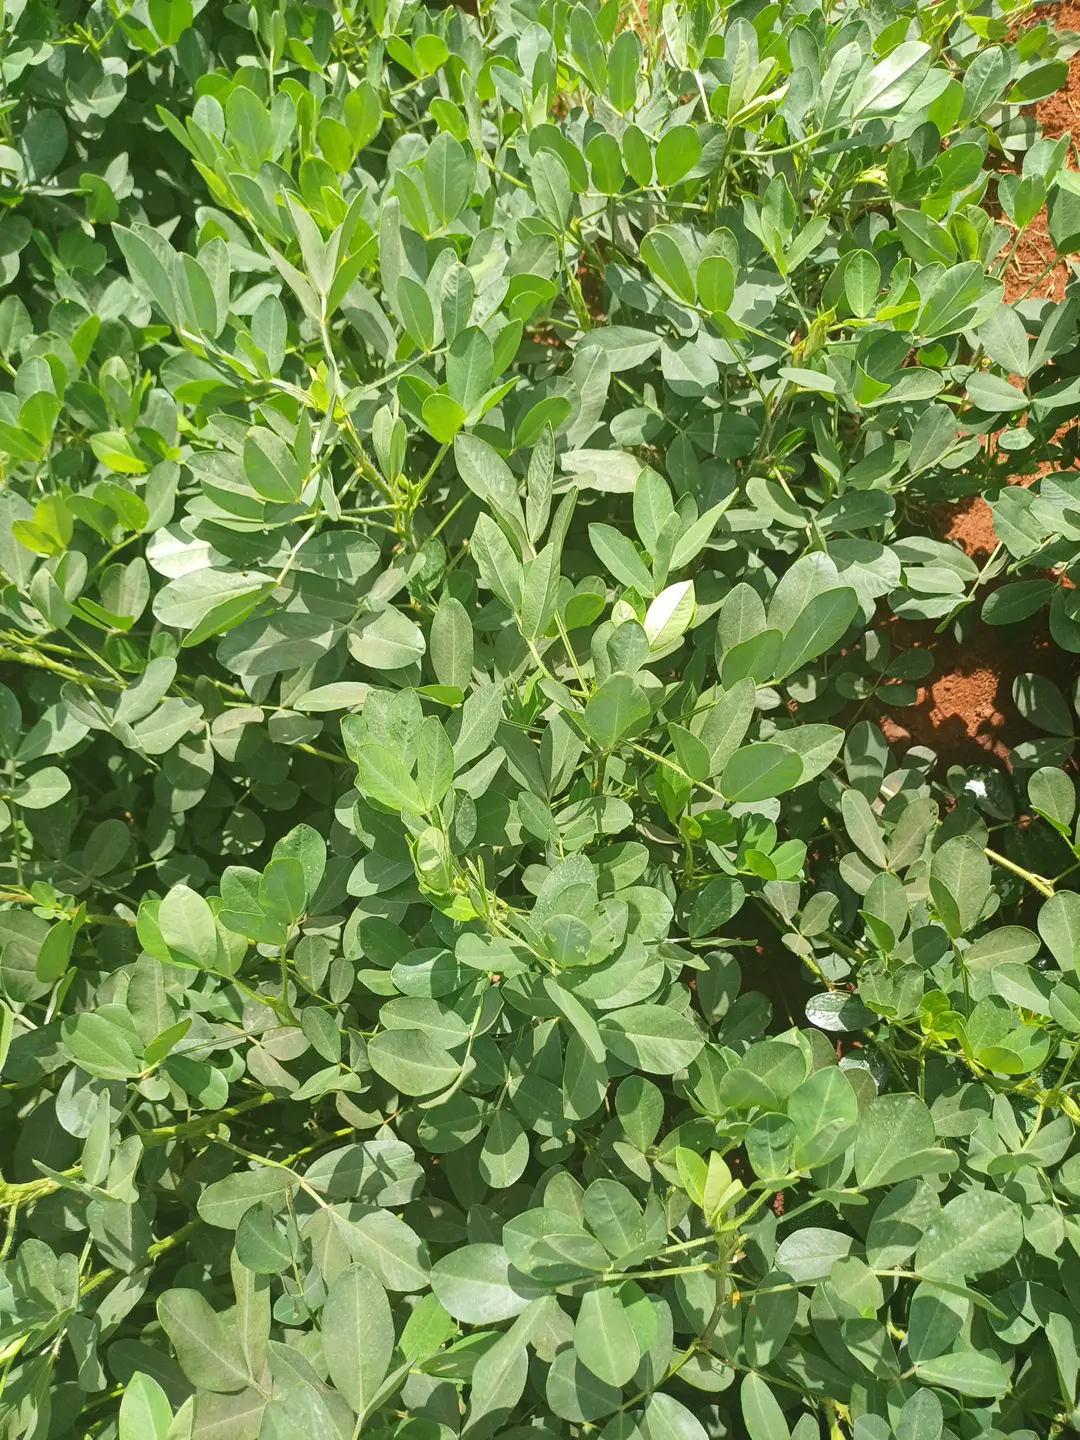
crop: groundnut
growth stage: pegging
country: Kenya
